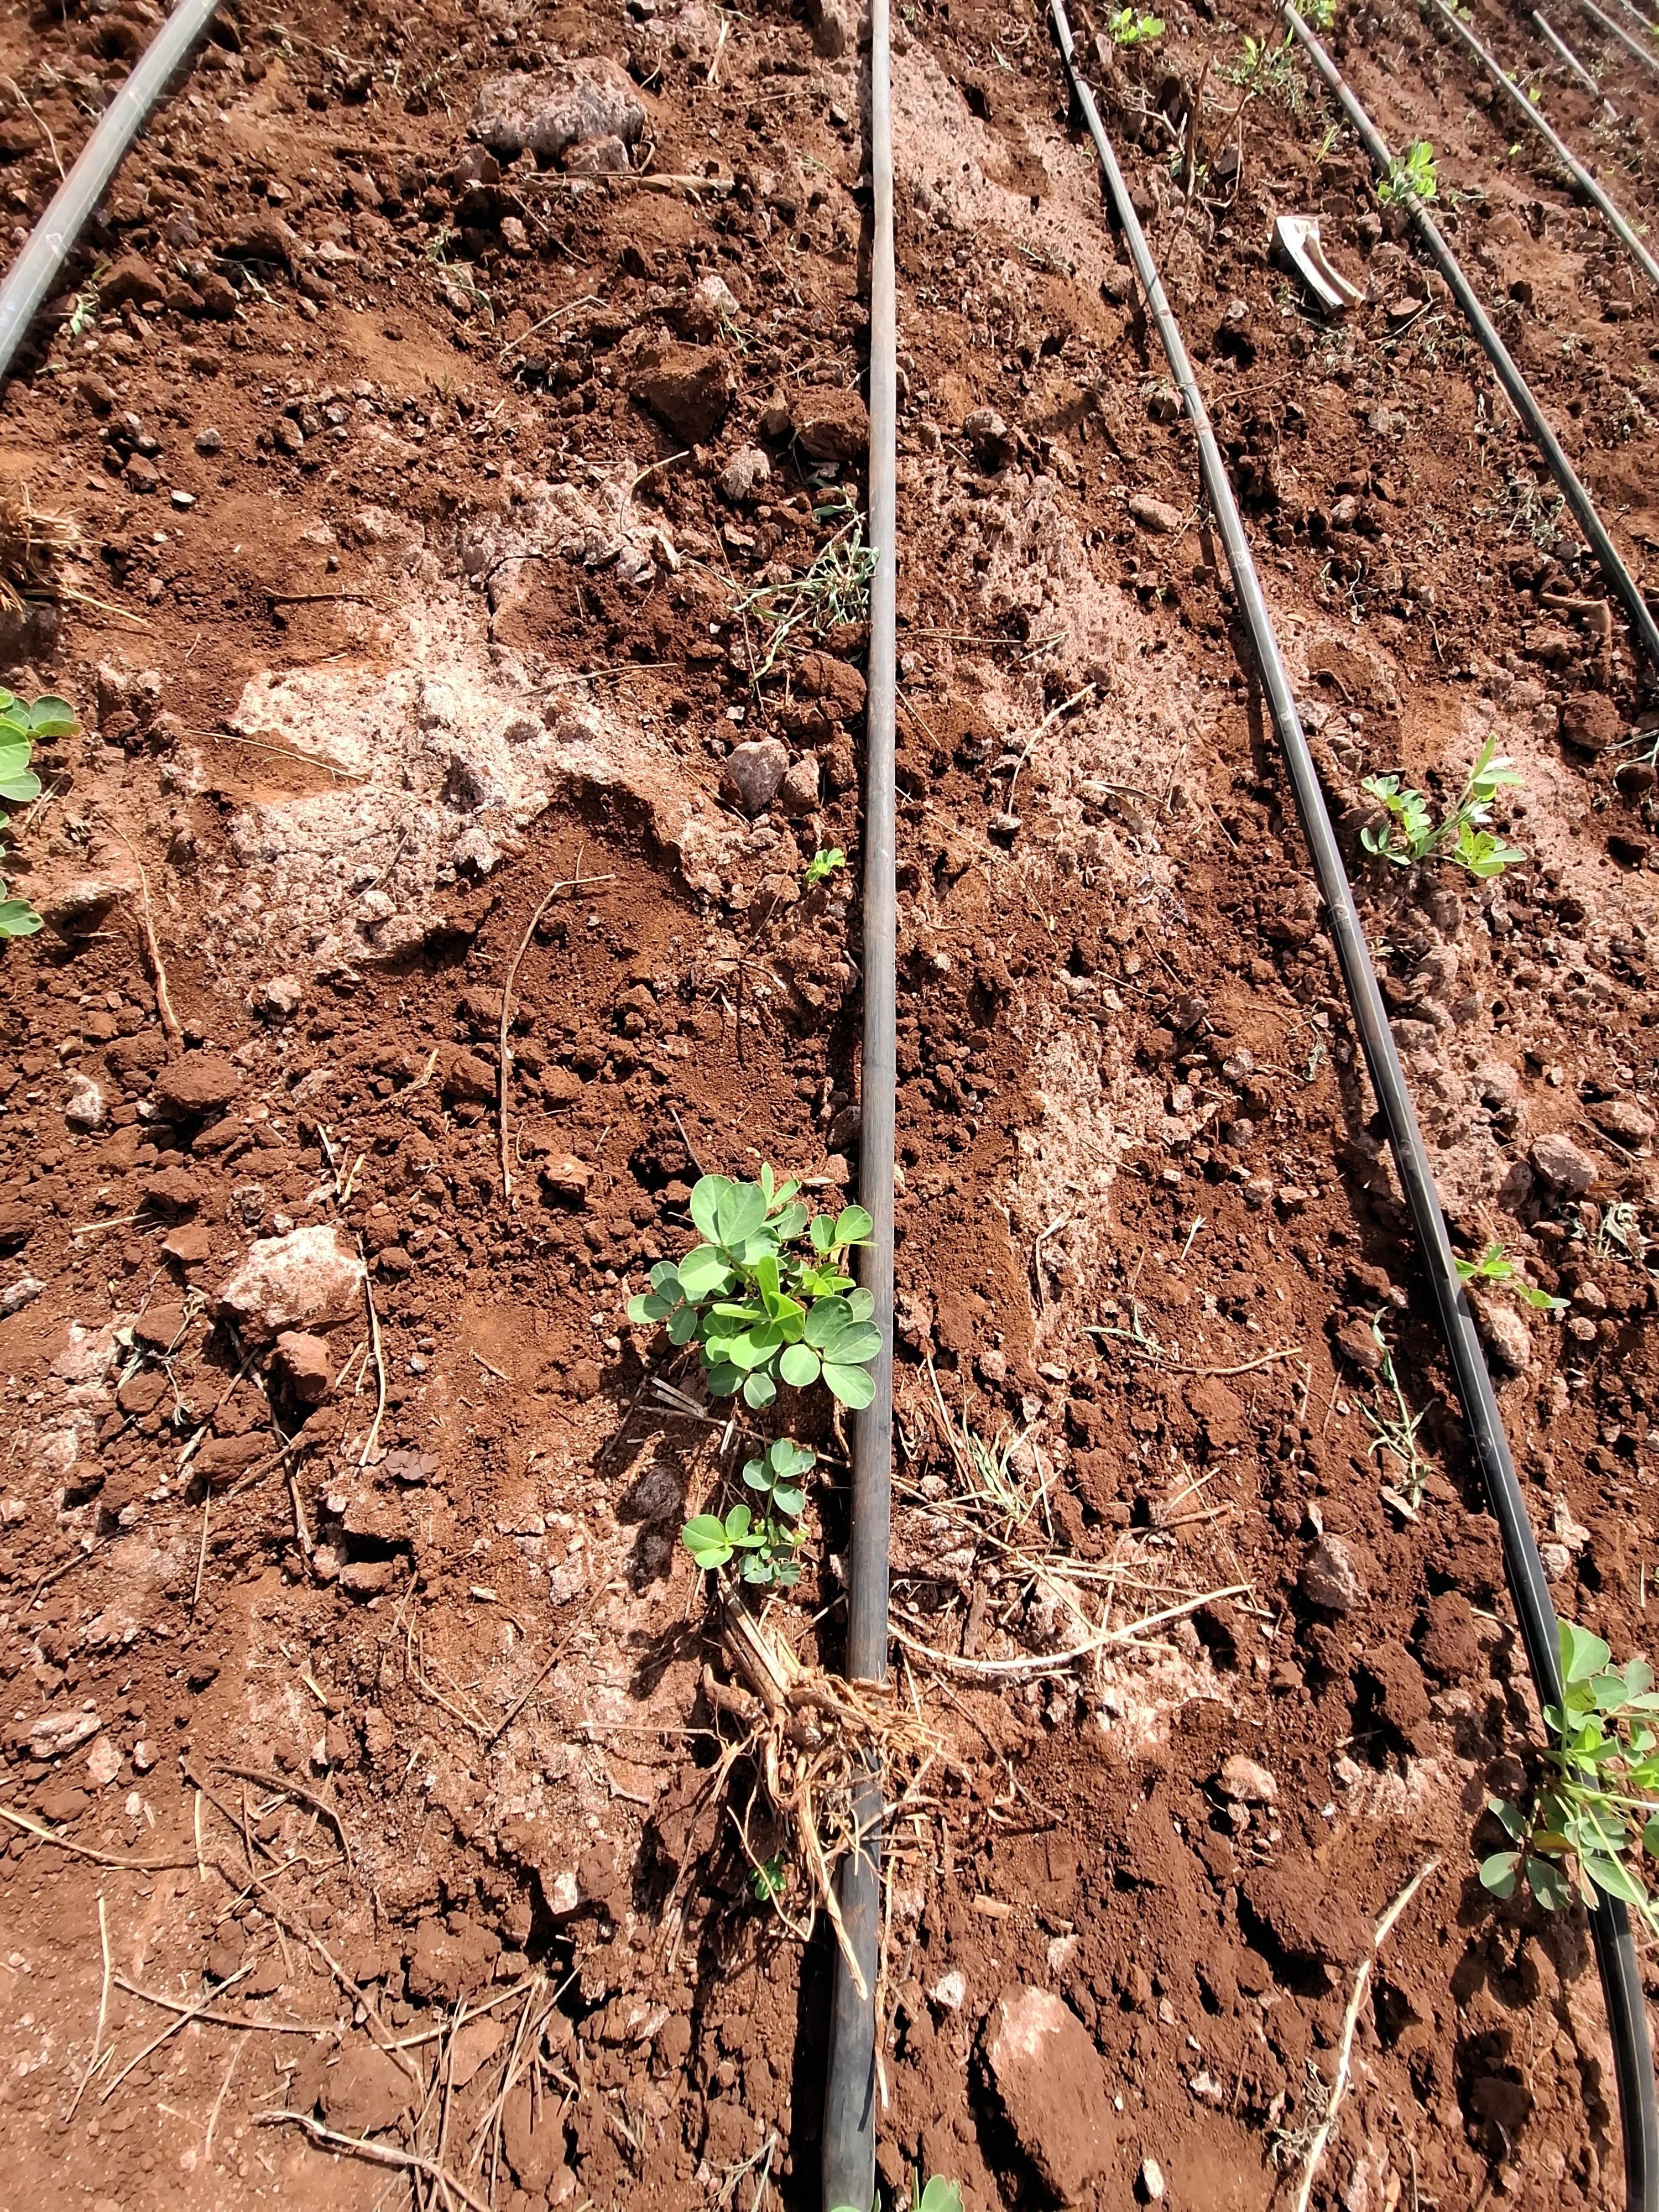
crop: groundnut
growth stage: vegetative
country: Kenya
